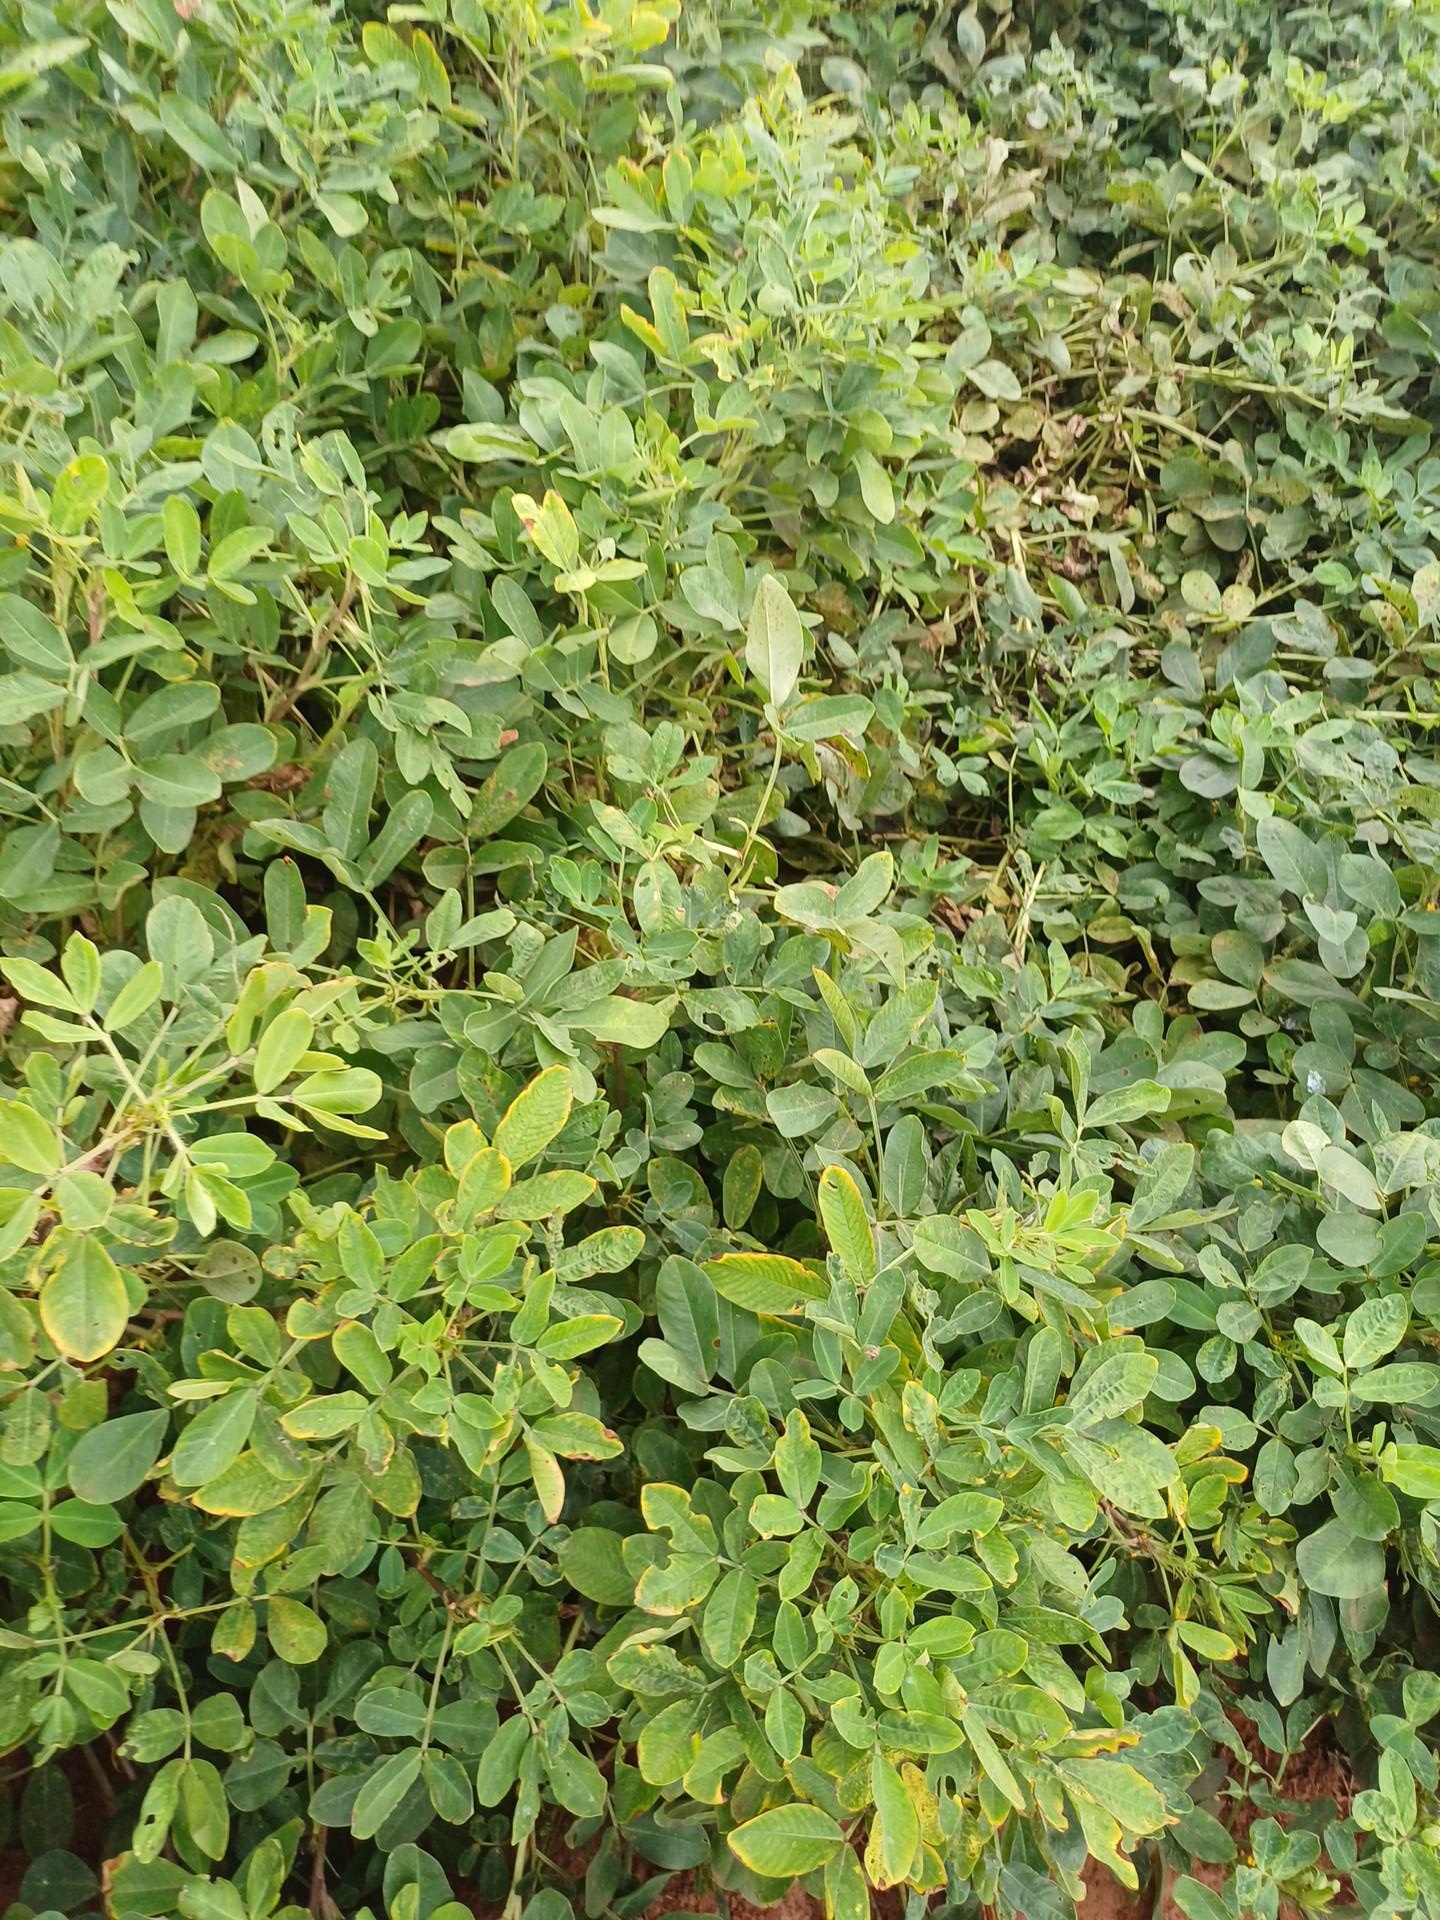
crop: groundnut
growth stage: pegging
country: Kenya
